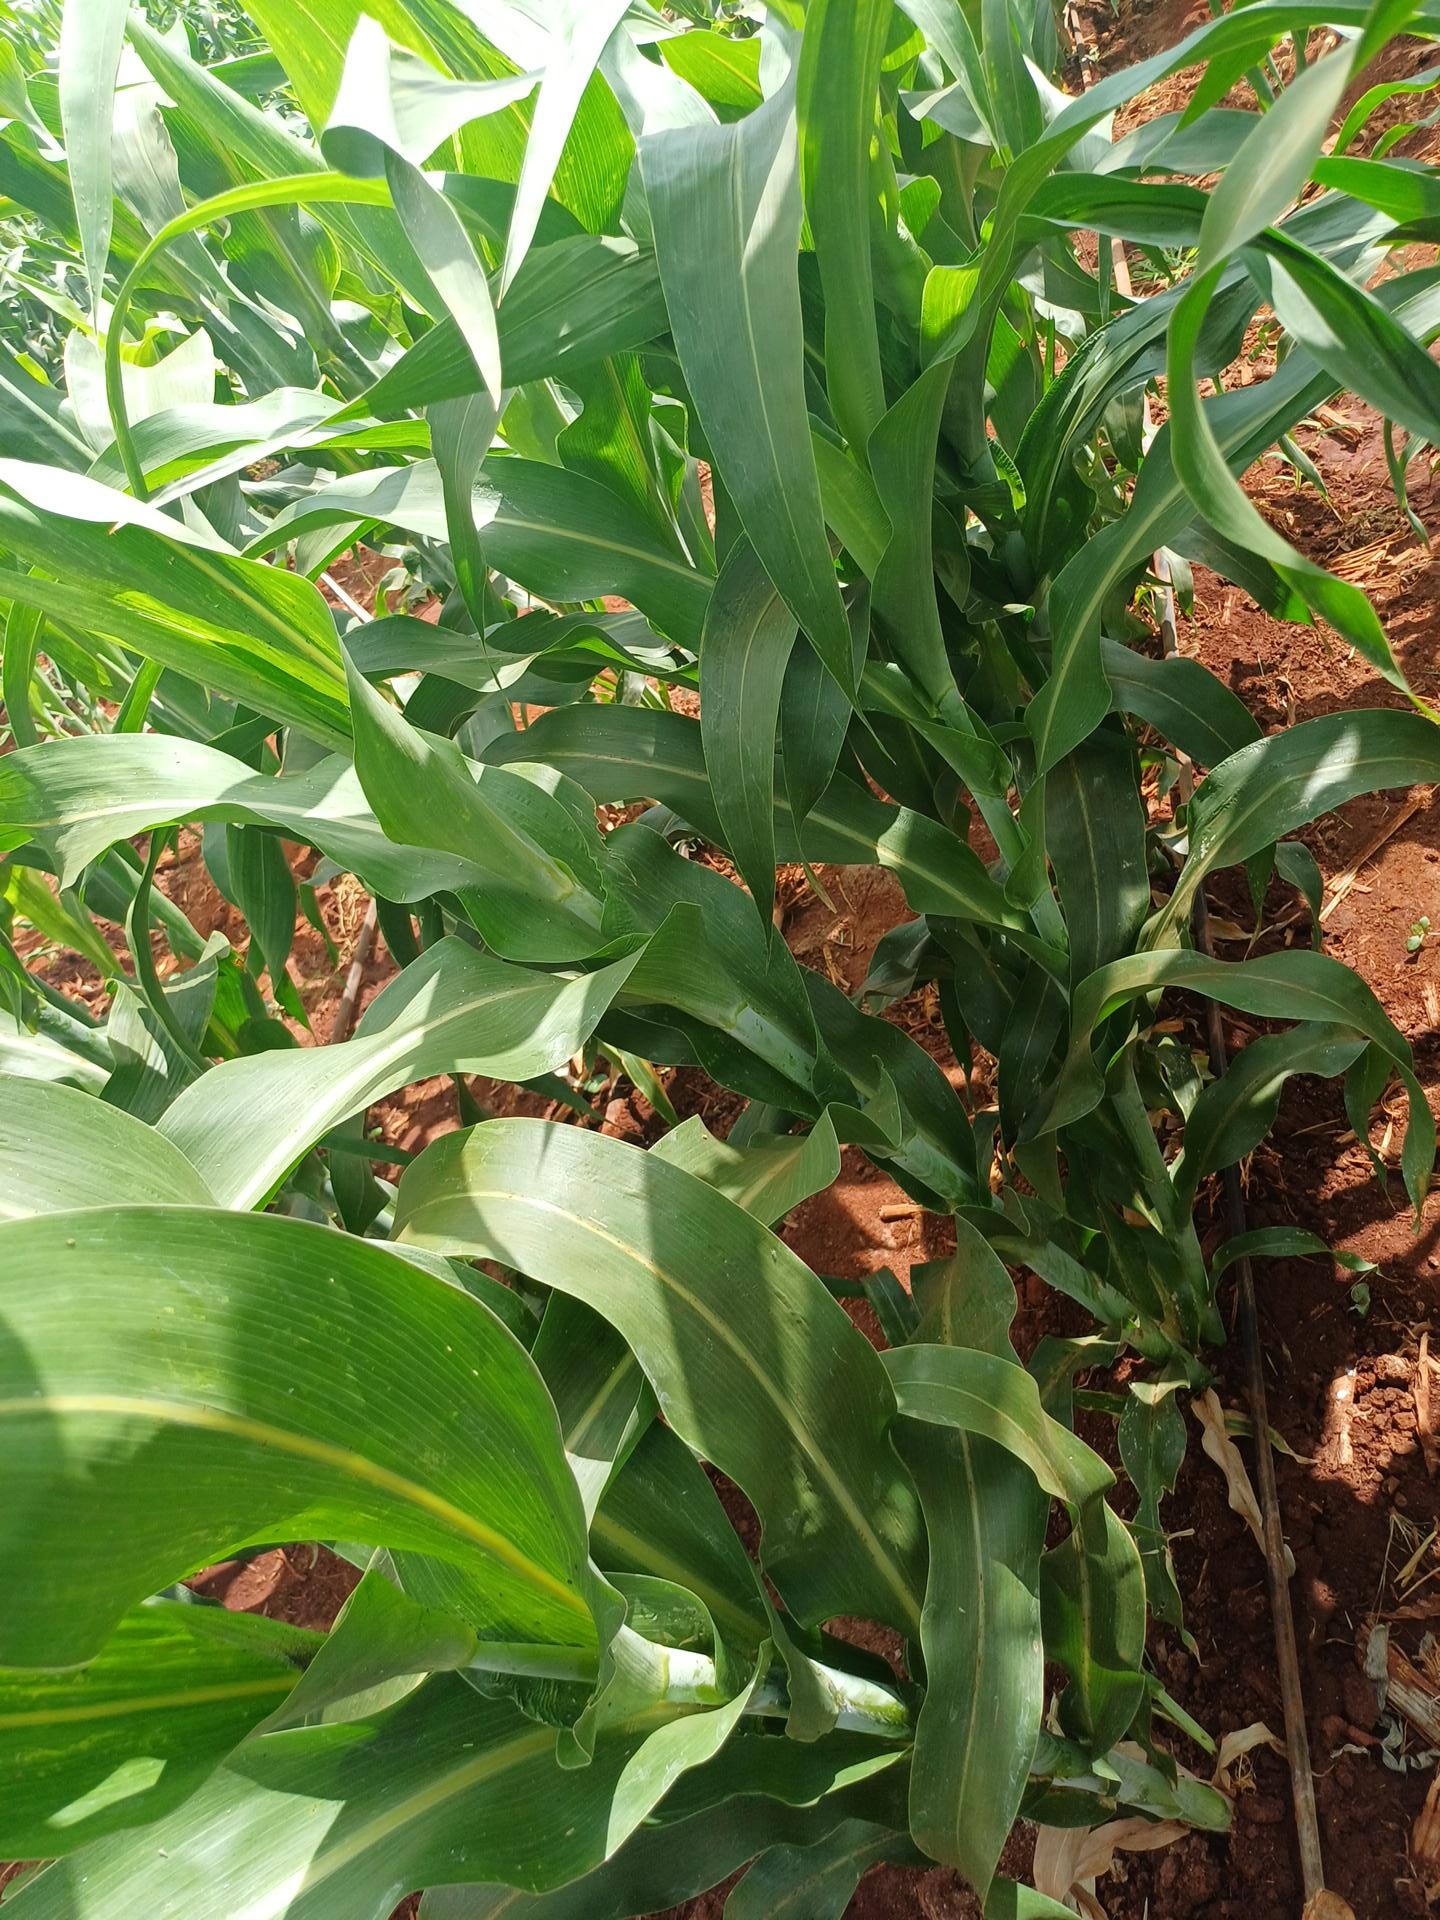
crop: sorghum
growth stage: vegetative
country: Kenya
